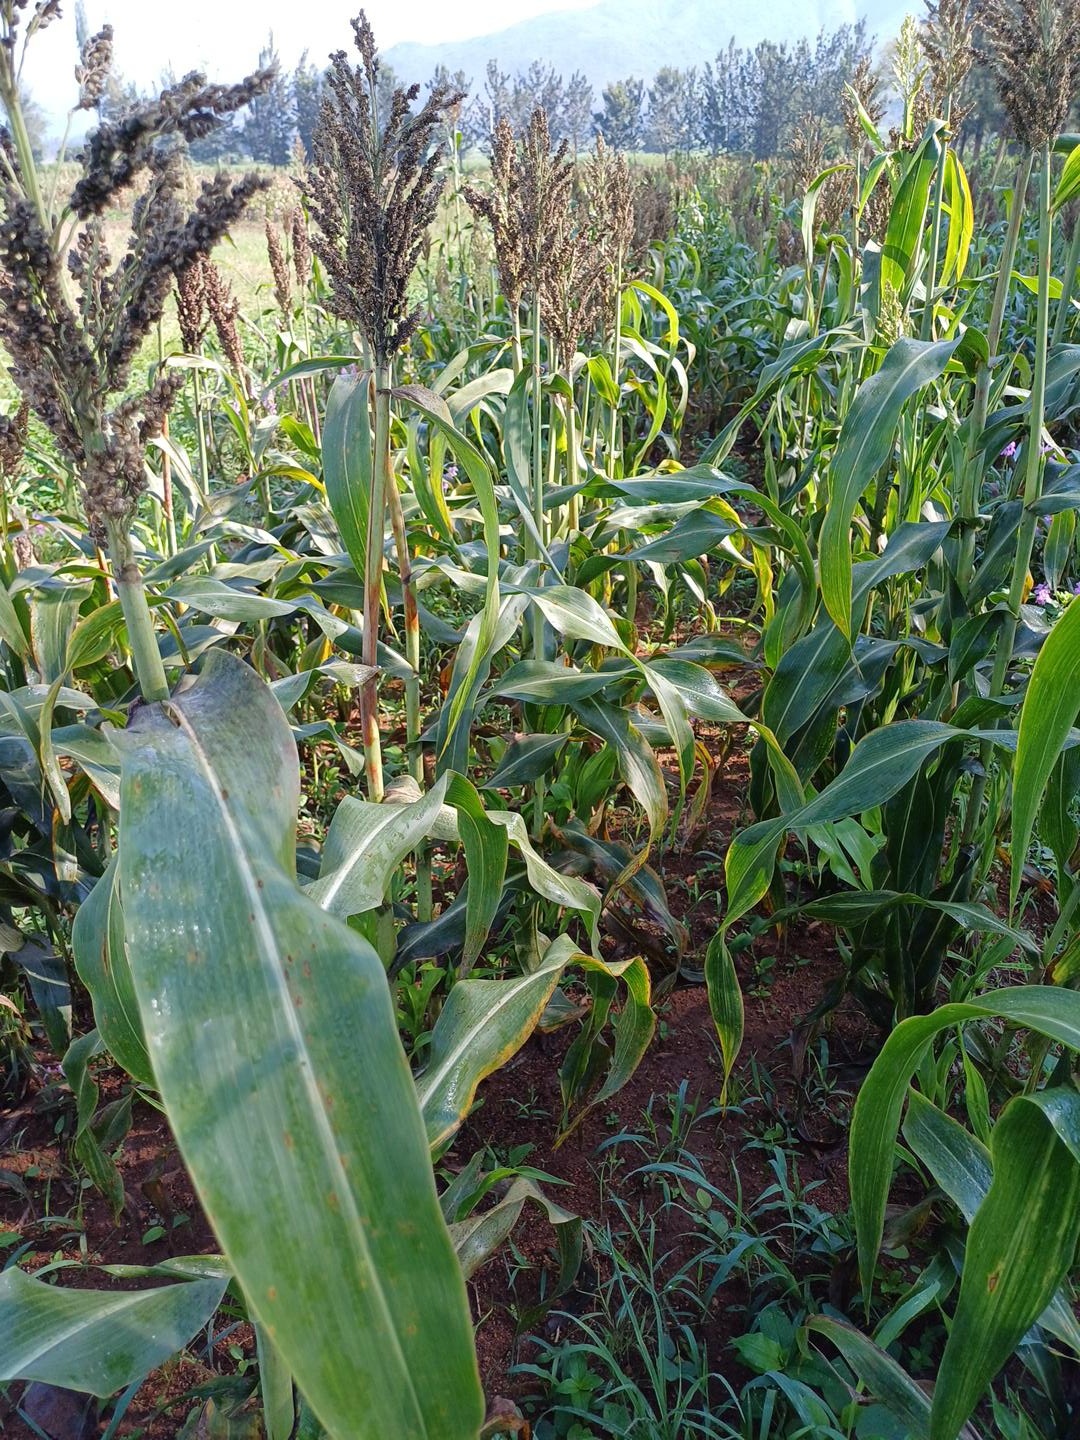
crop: sorghum
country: Kenya
